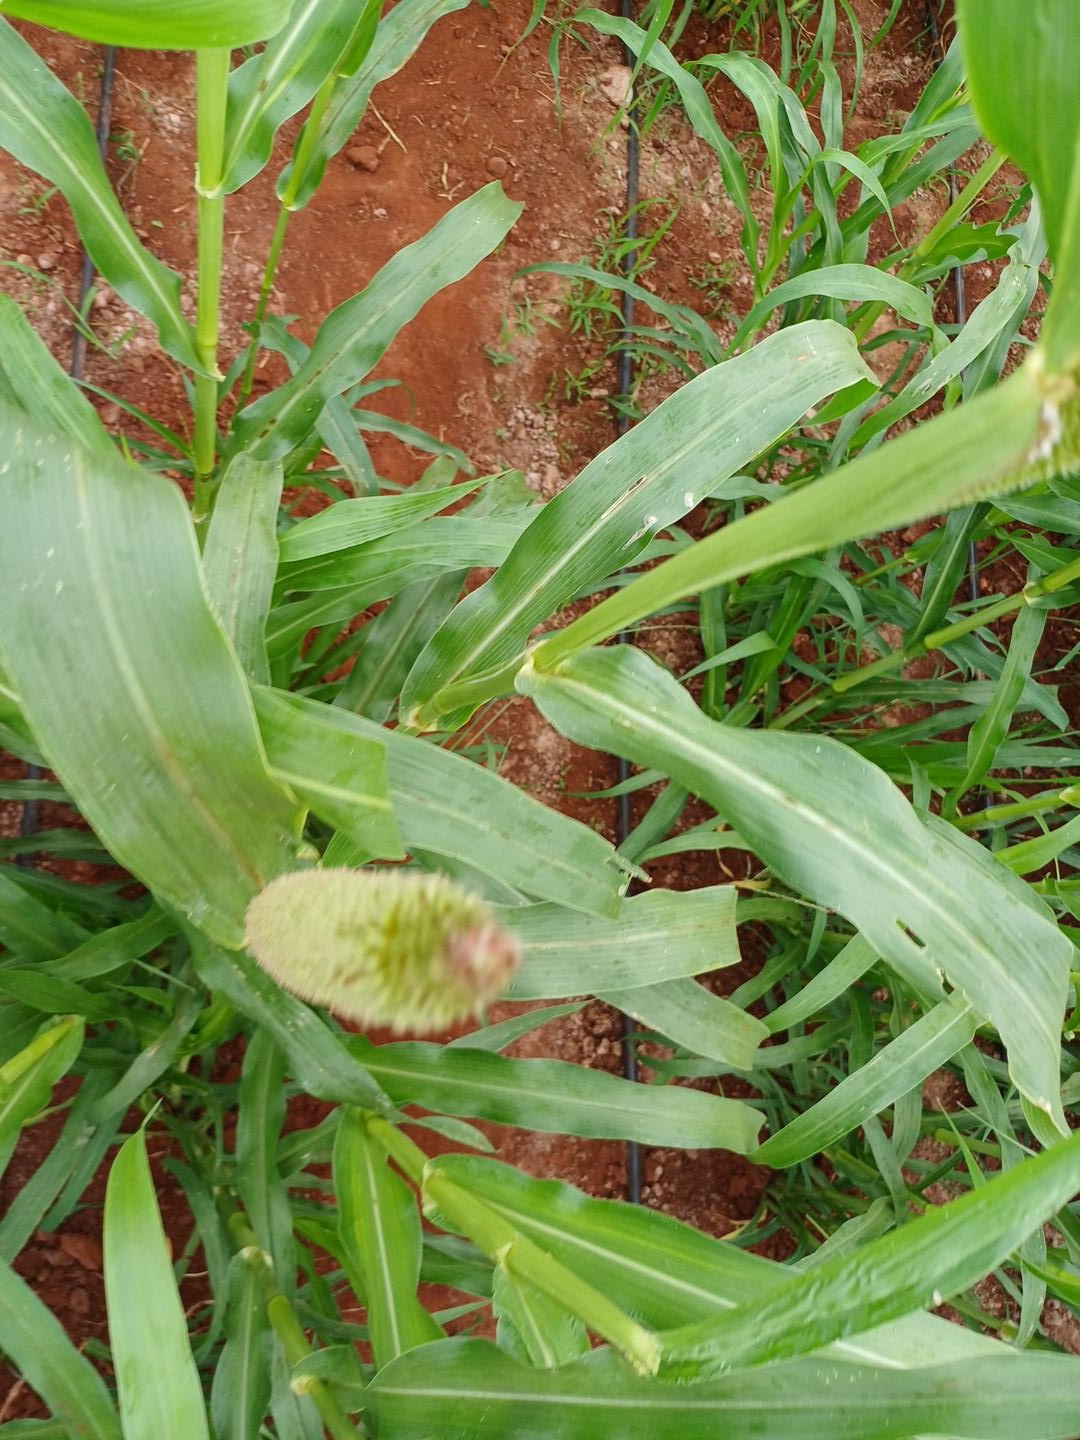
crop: pearl millet
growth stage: flowering
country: Kenya
